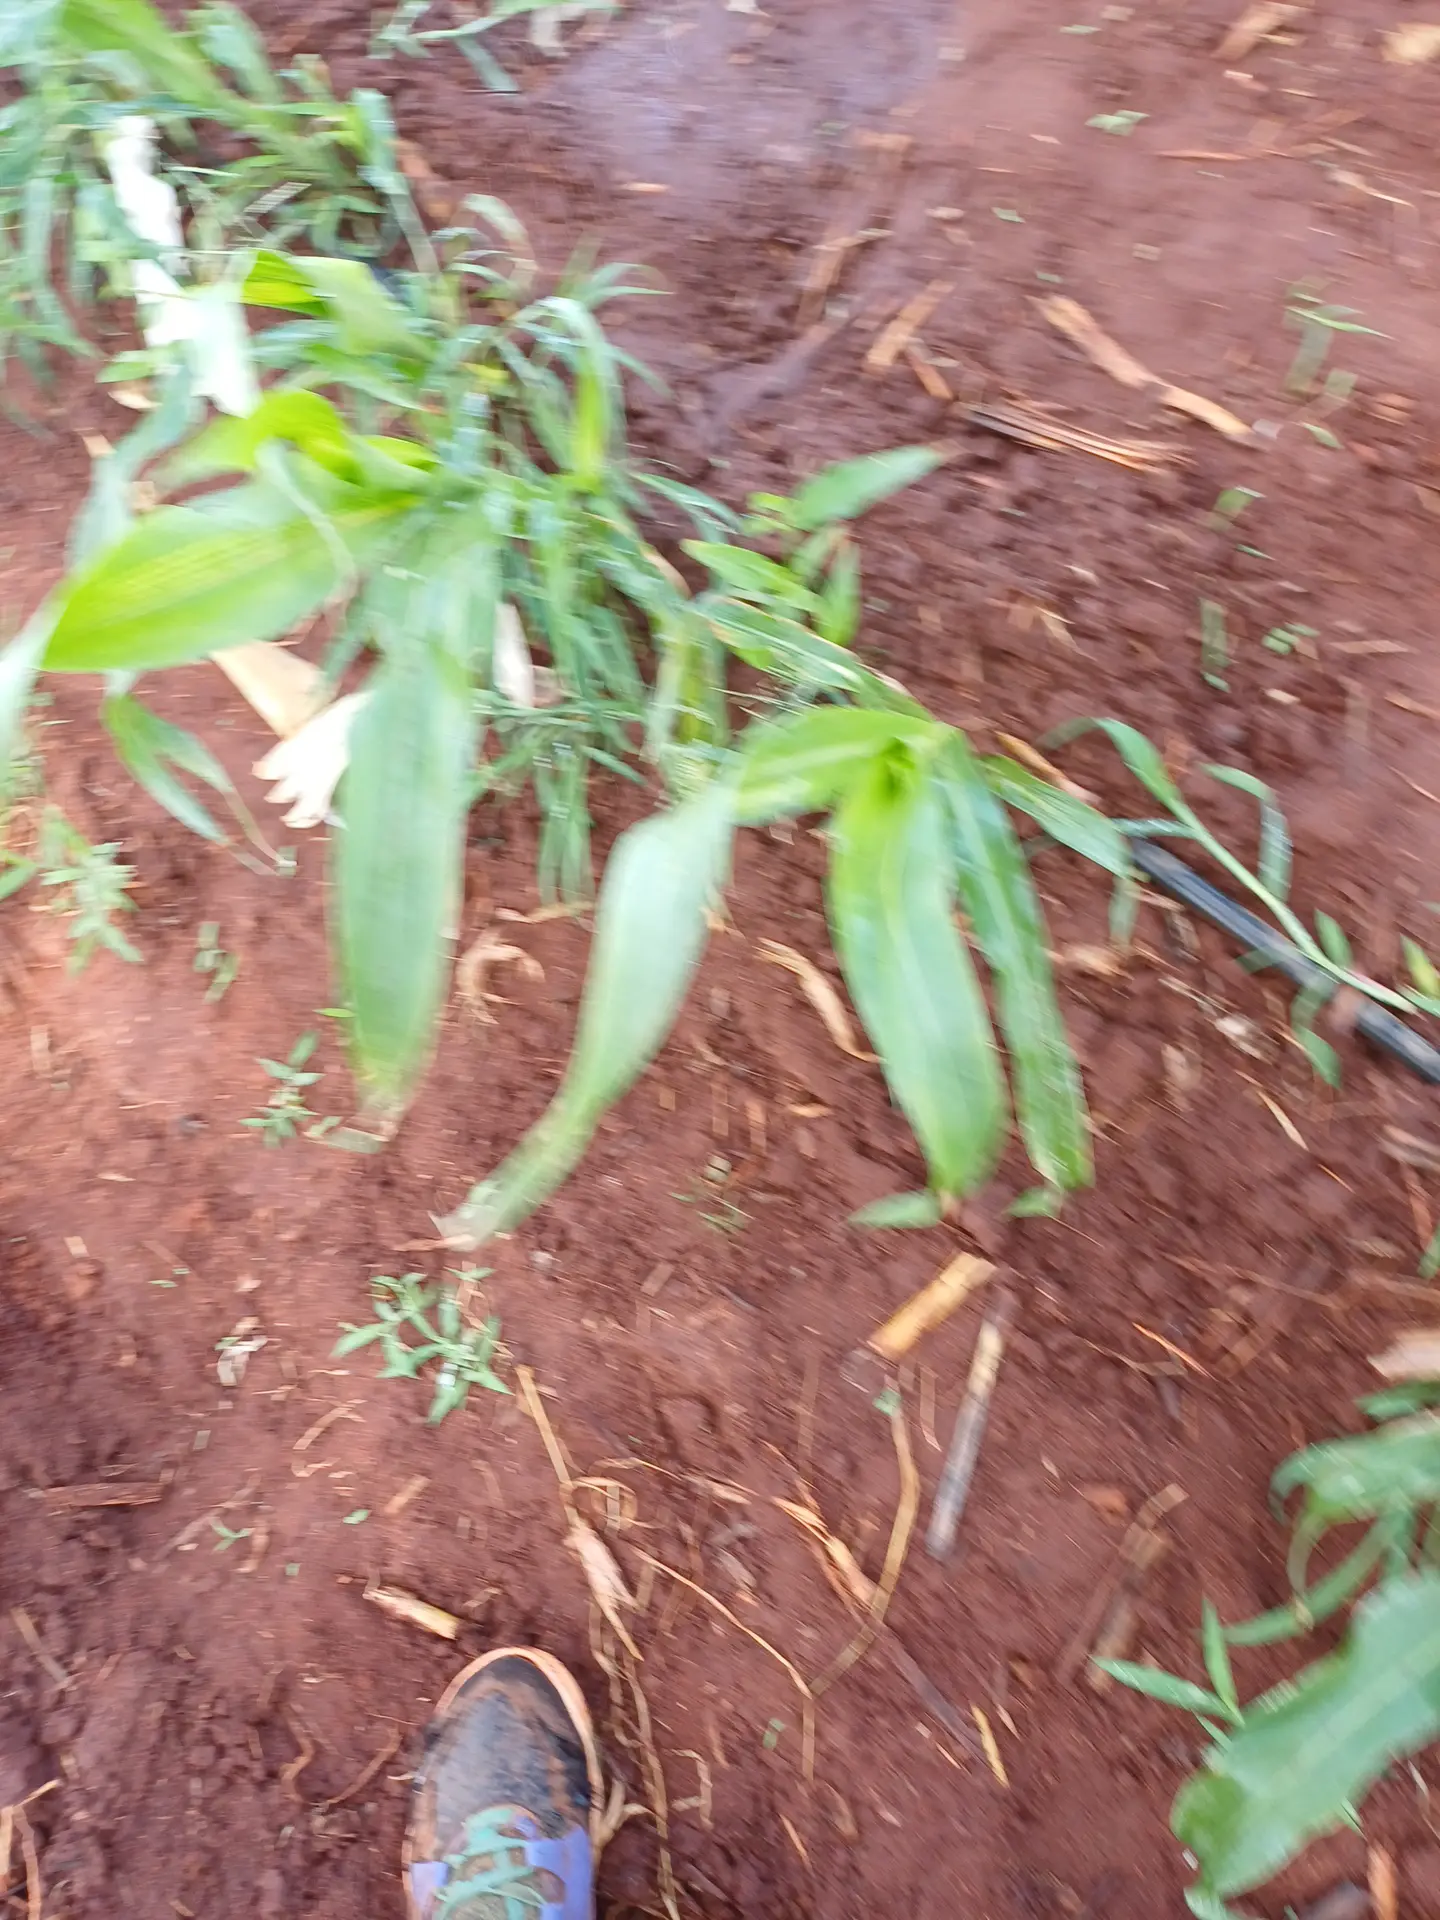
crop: sorghum
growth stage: vegetative
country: Kenya
